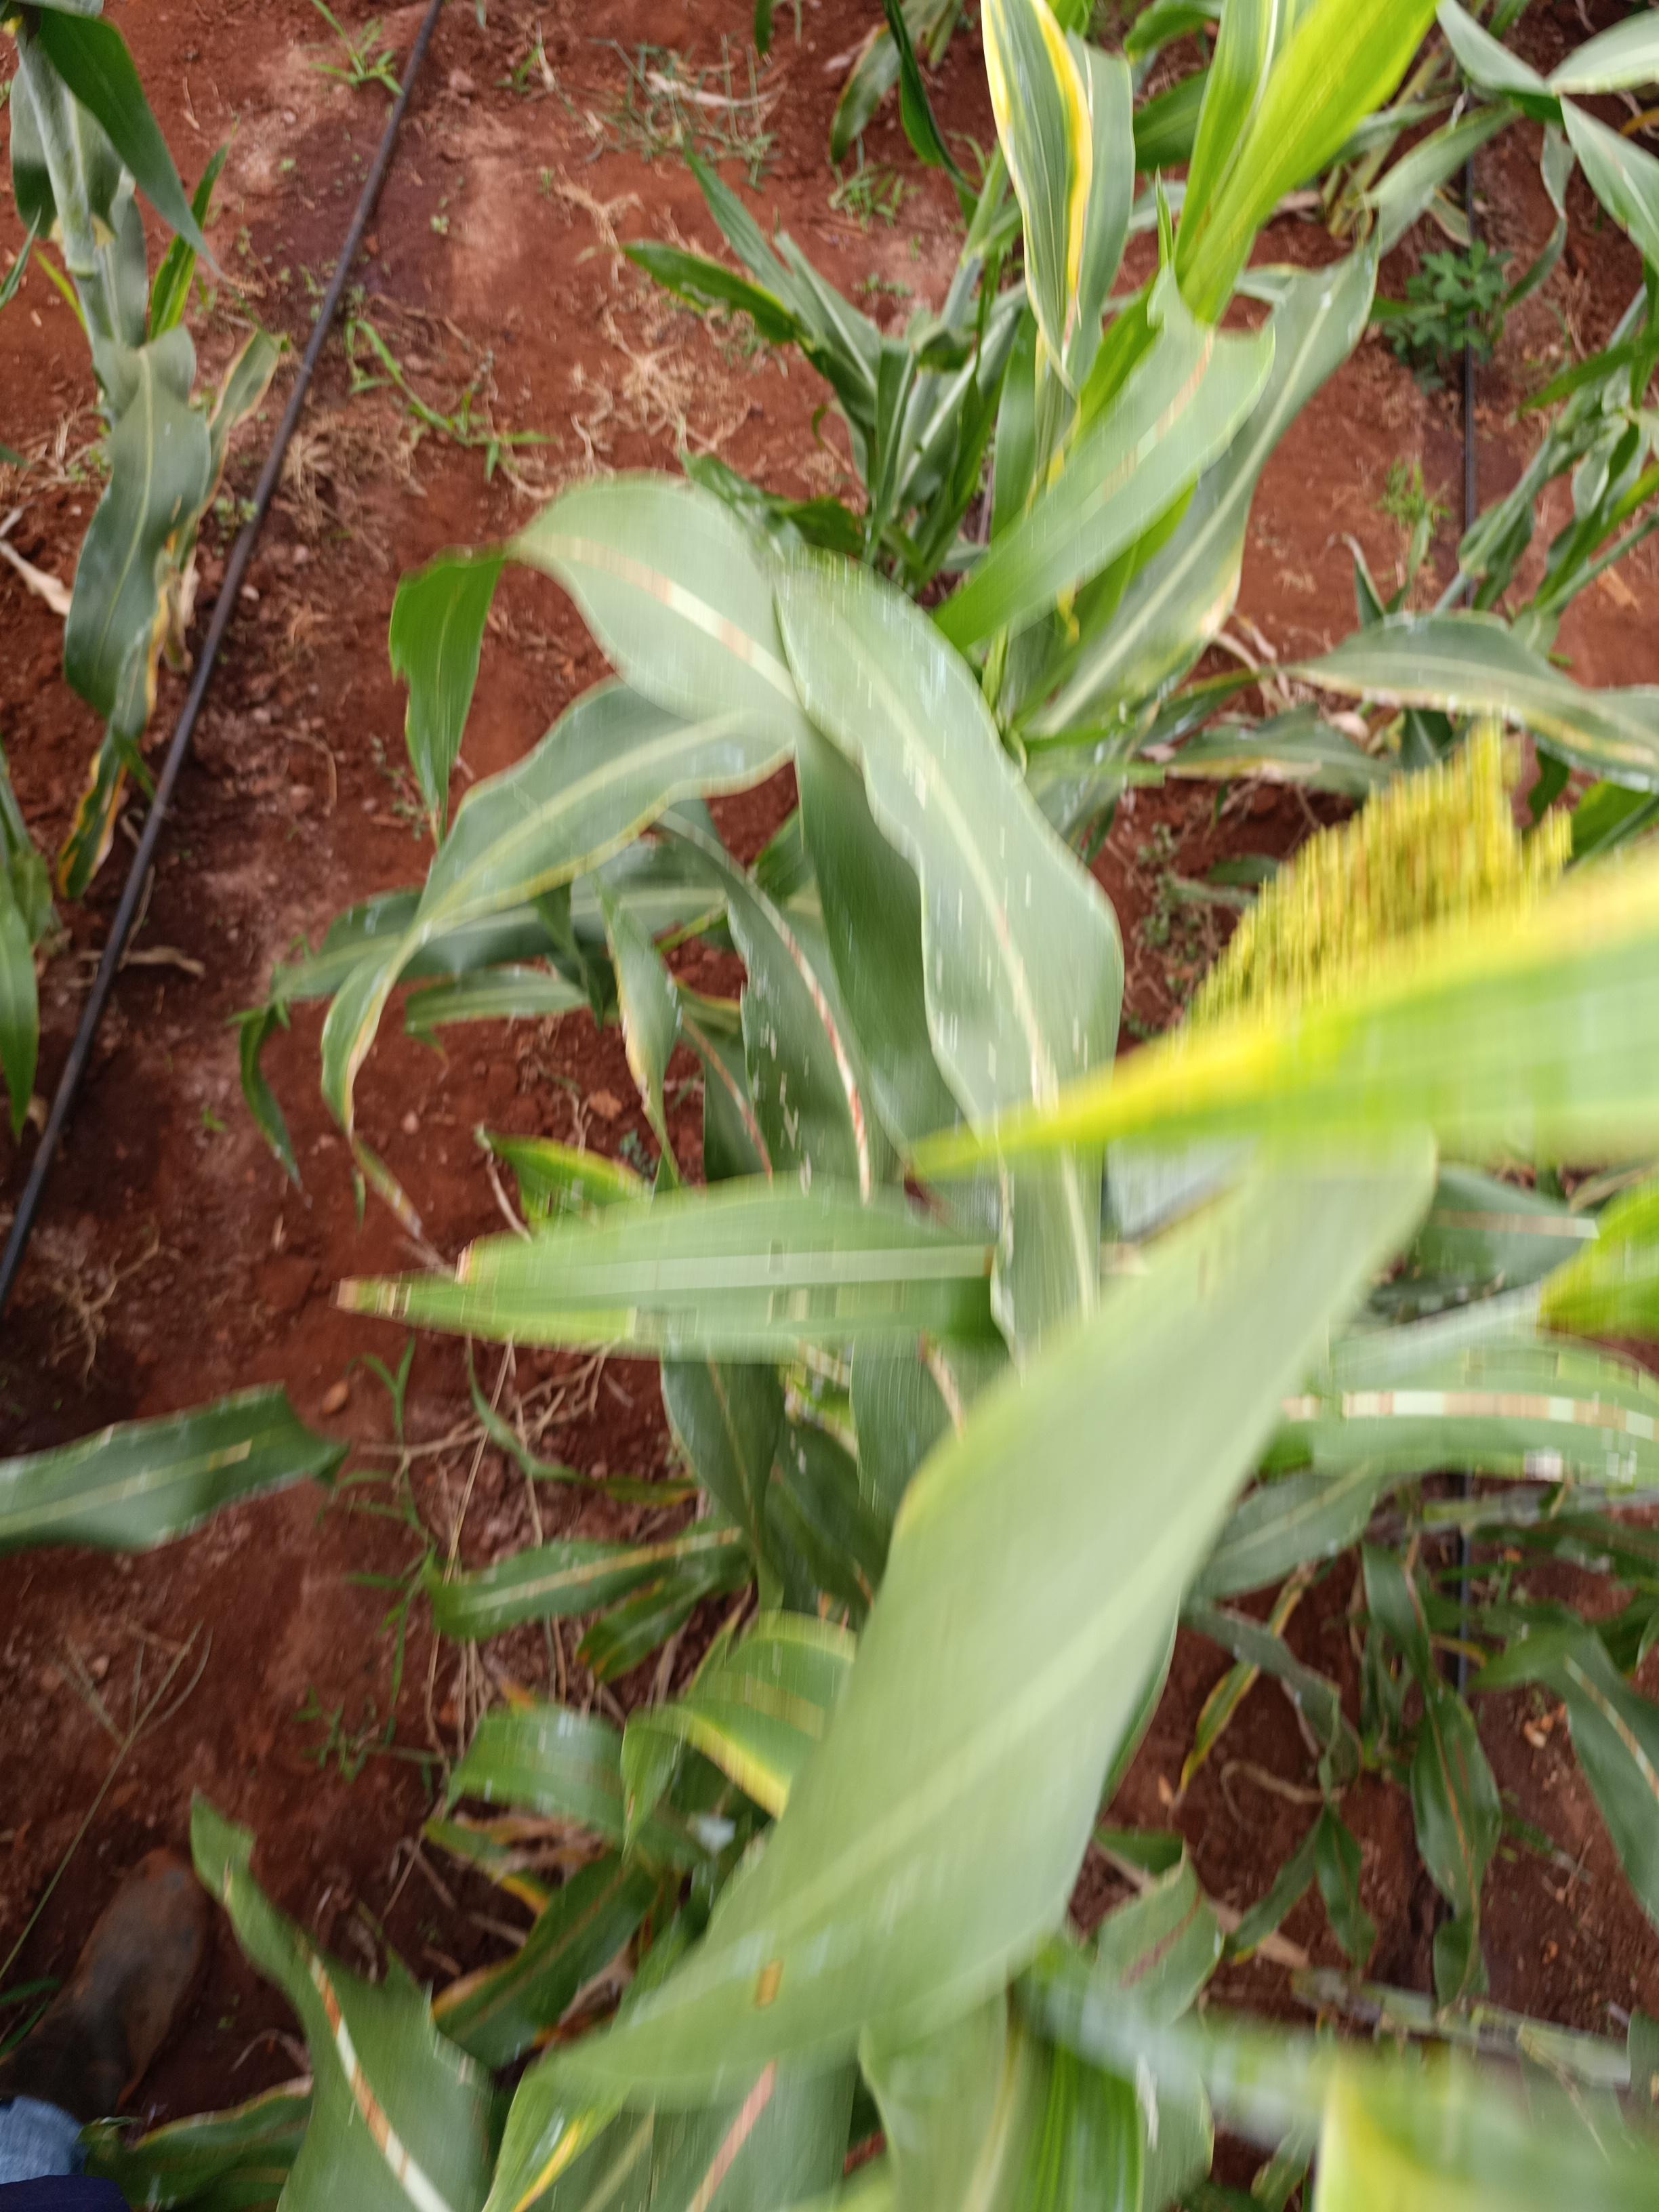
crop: sorghum
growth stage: flowering
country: Kenya
